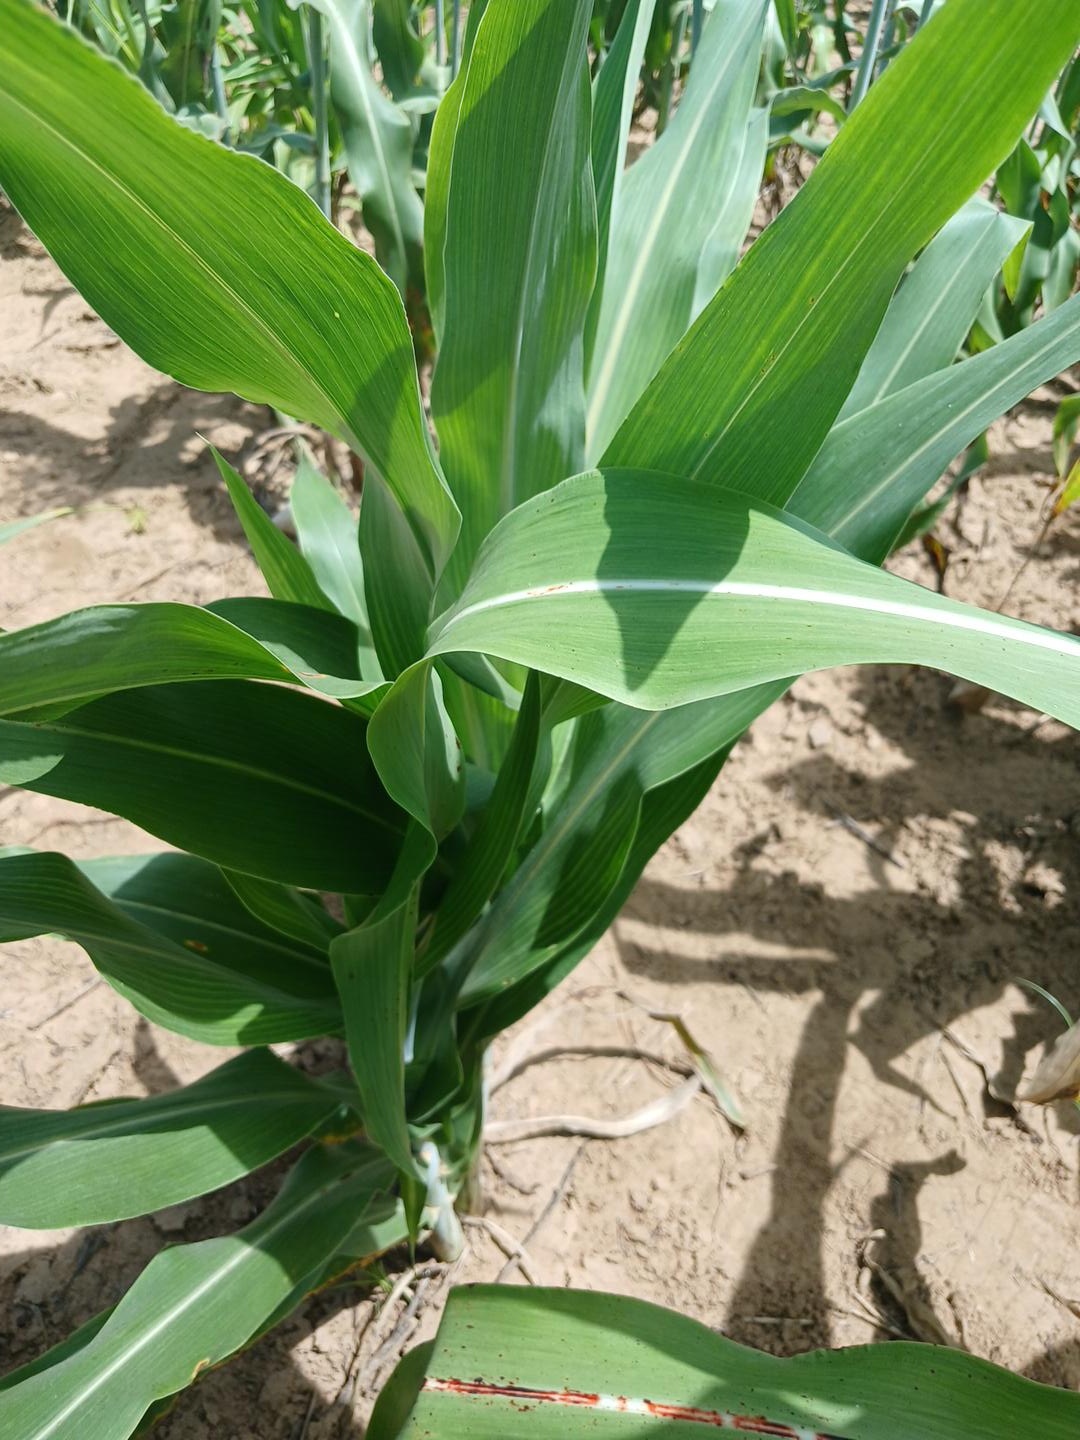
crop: sorghum
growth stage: vegetative
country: Senegal
